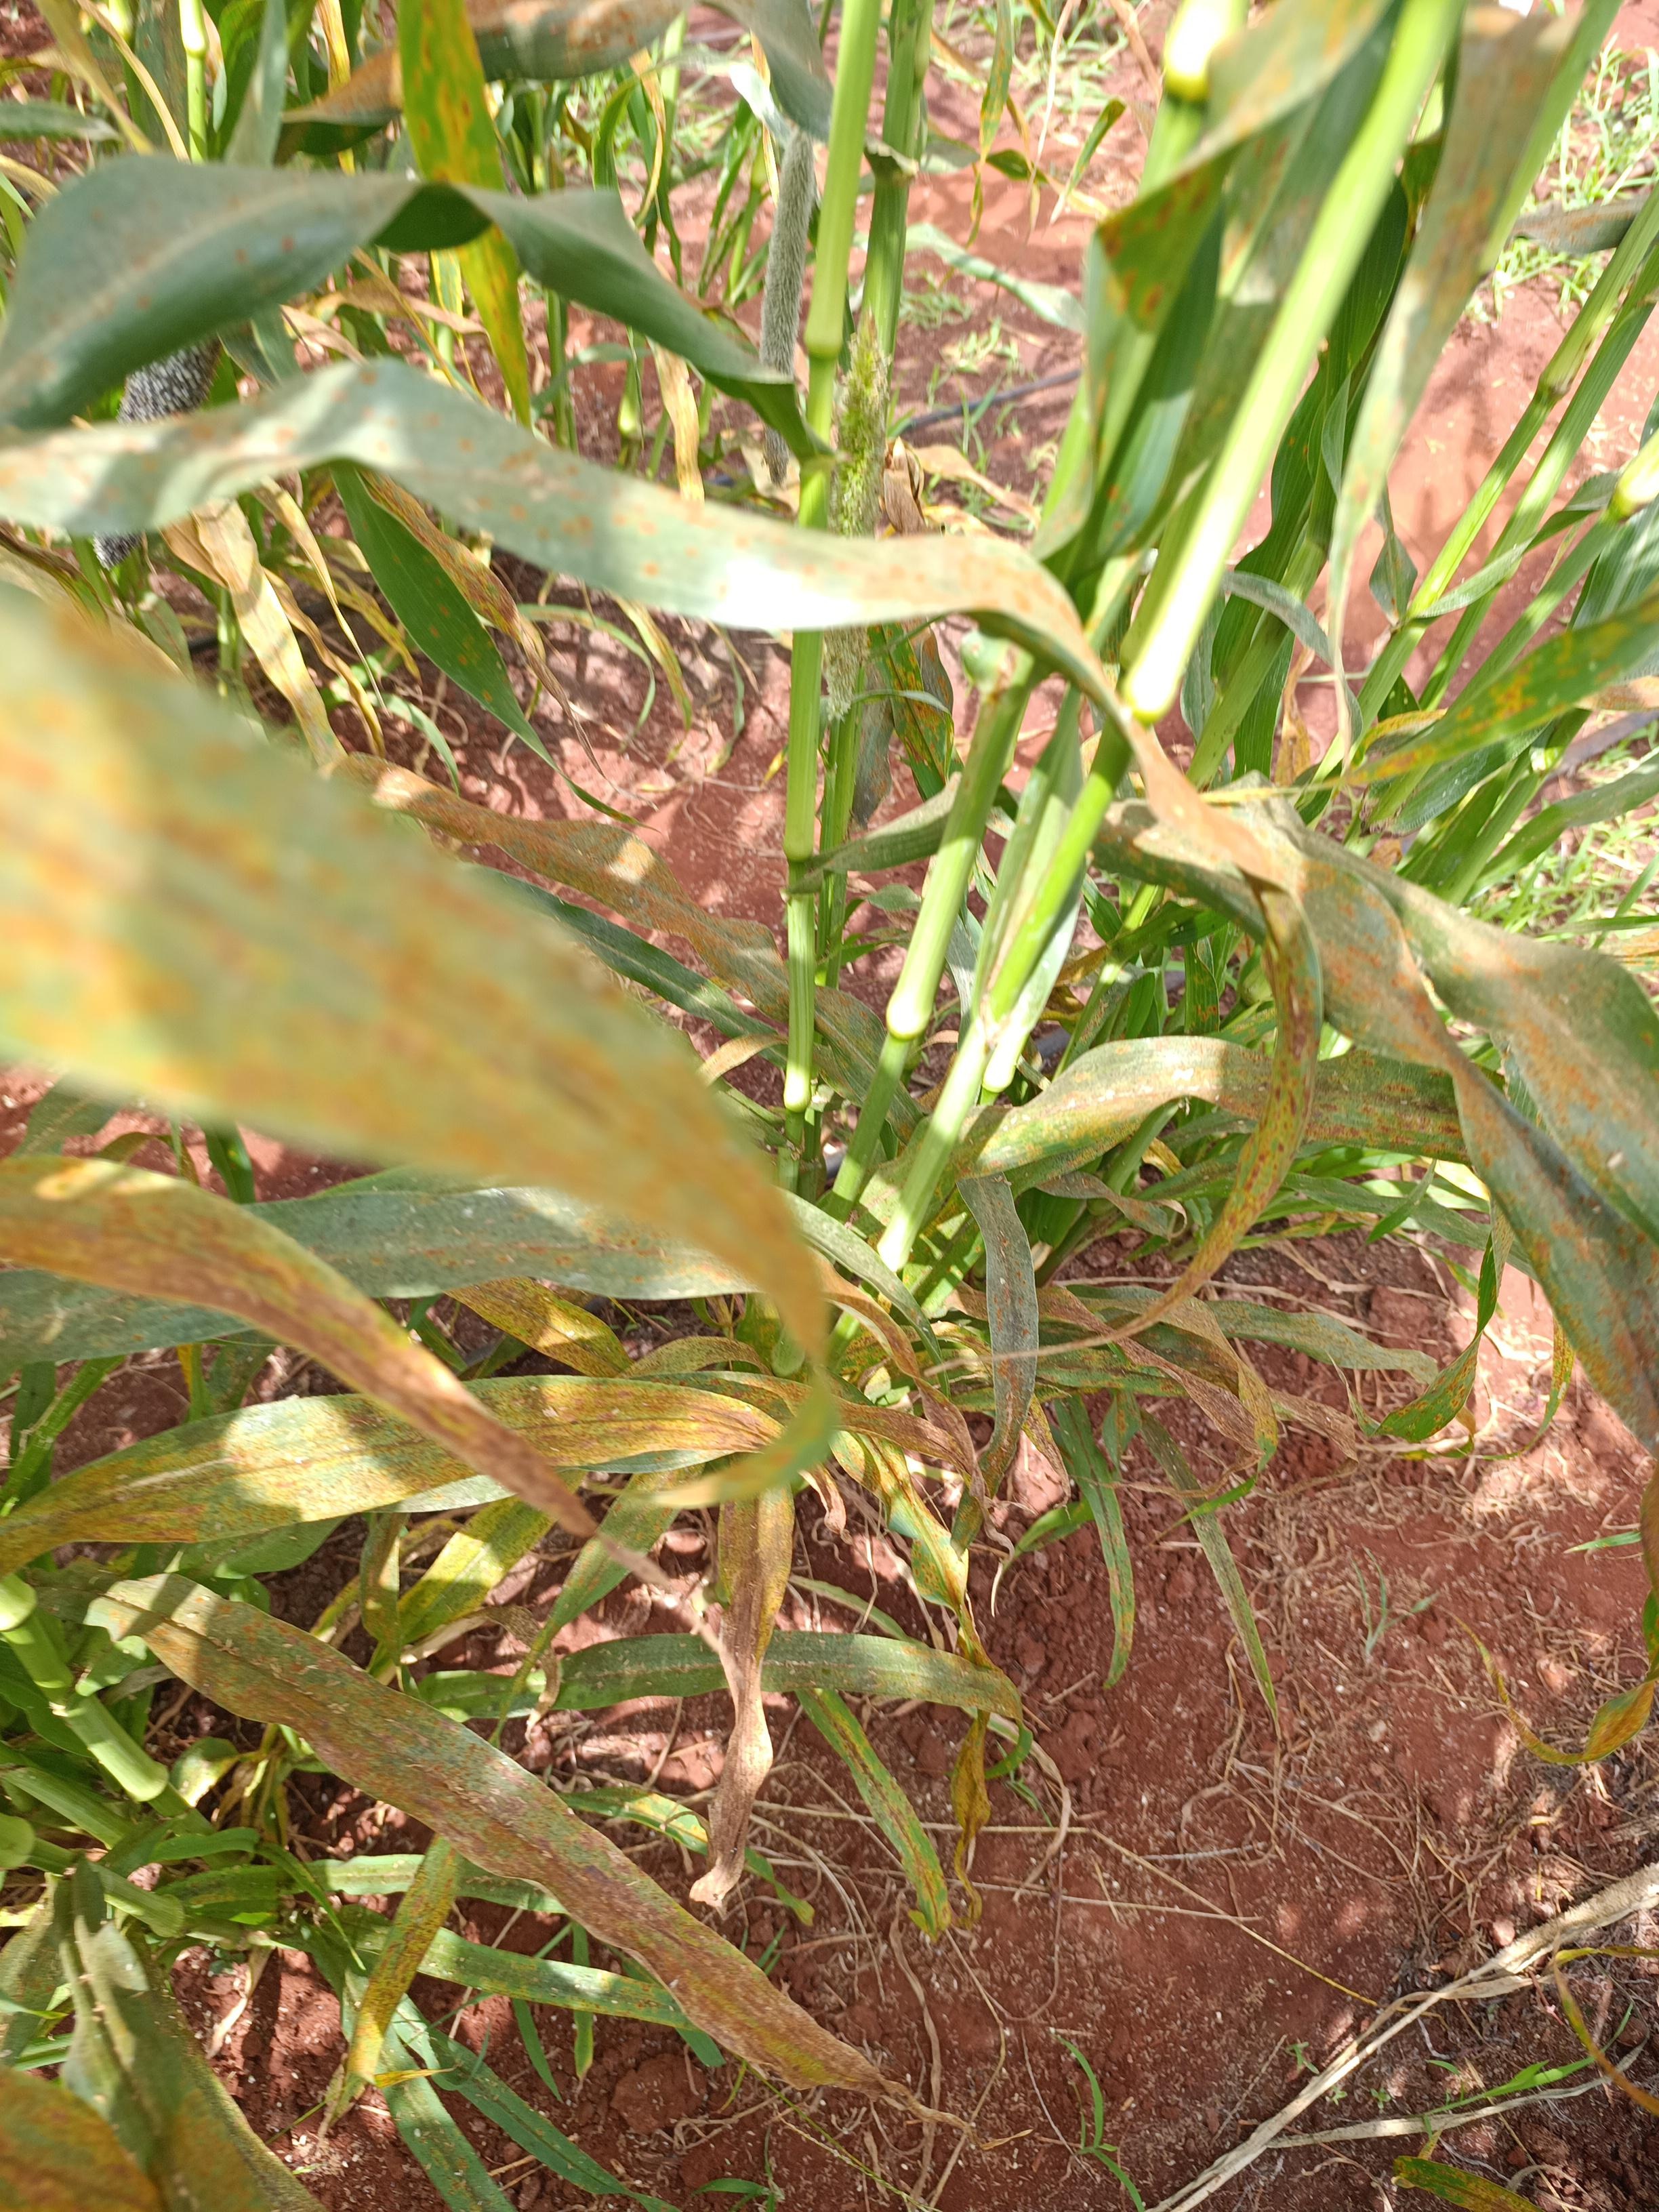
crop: pearl millet
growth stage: filling grain
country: Kenya
